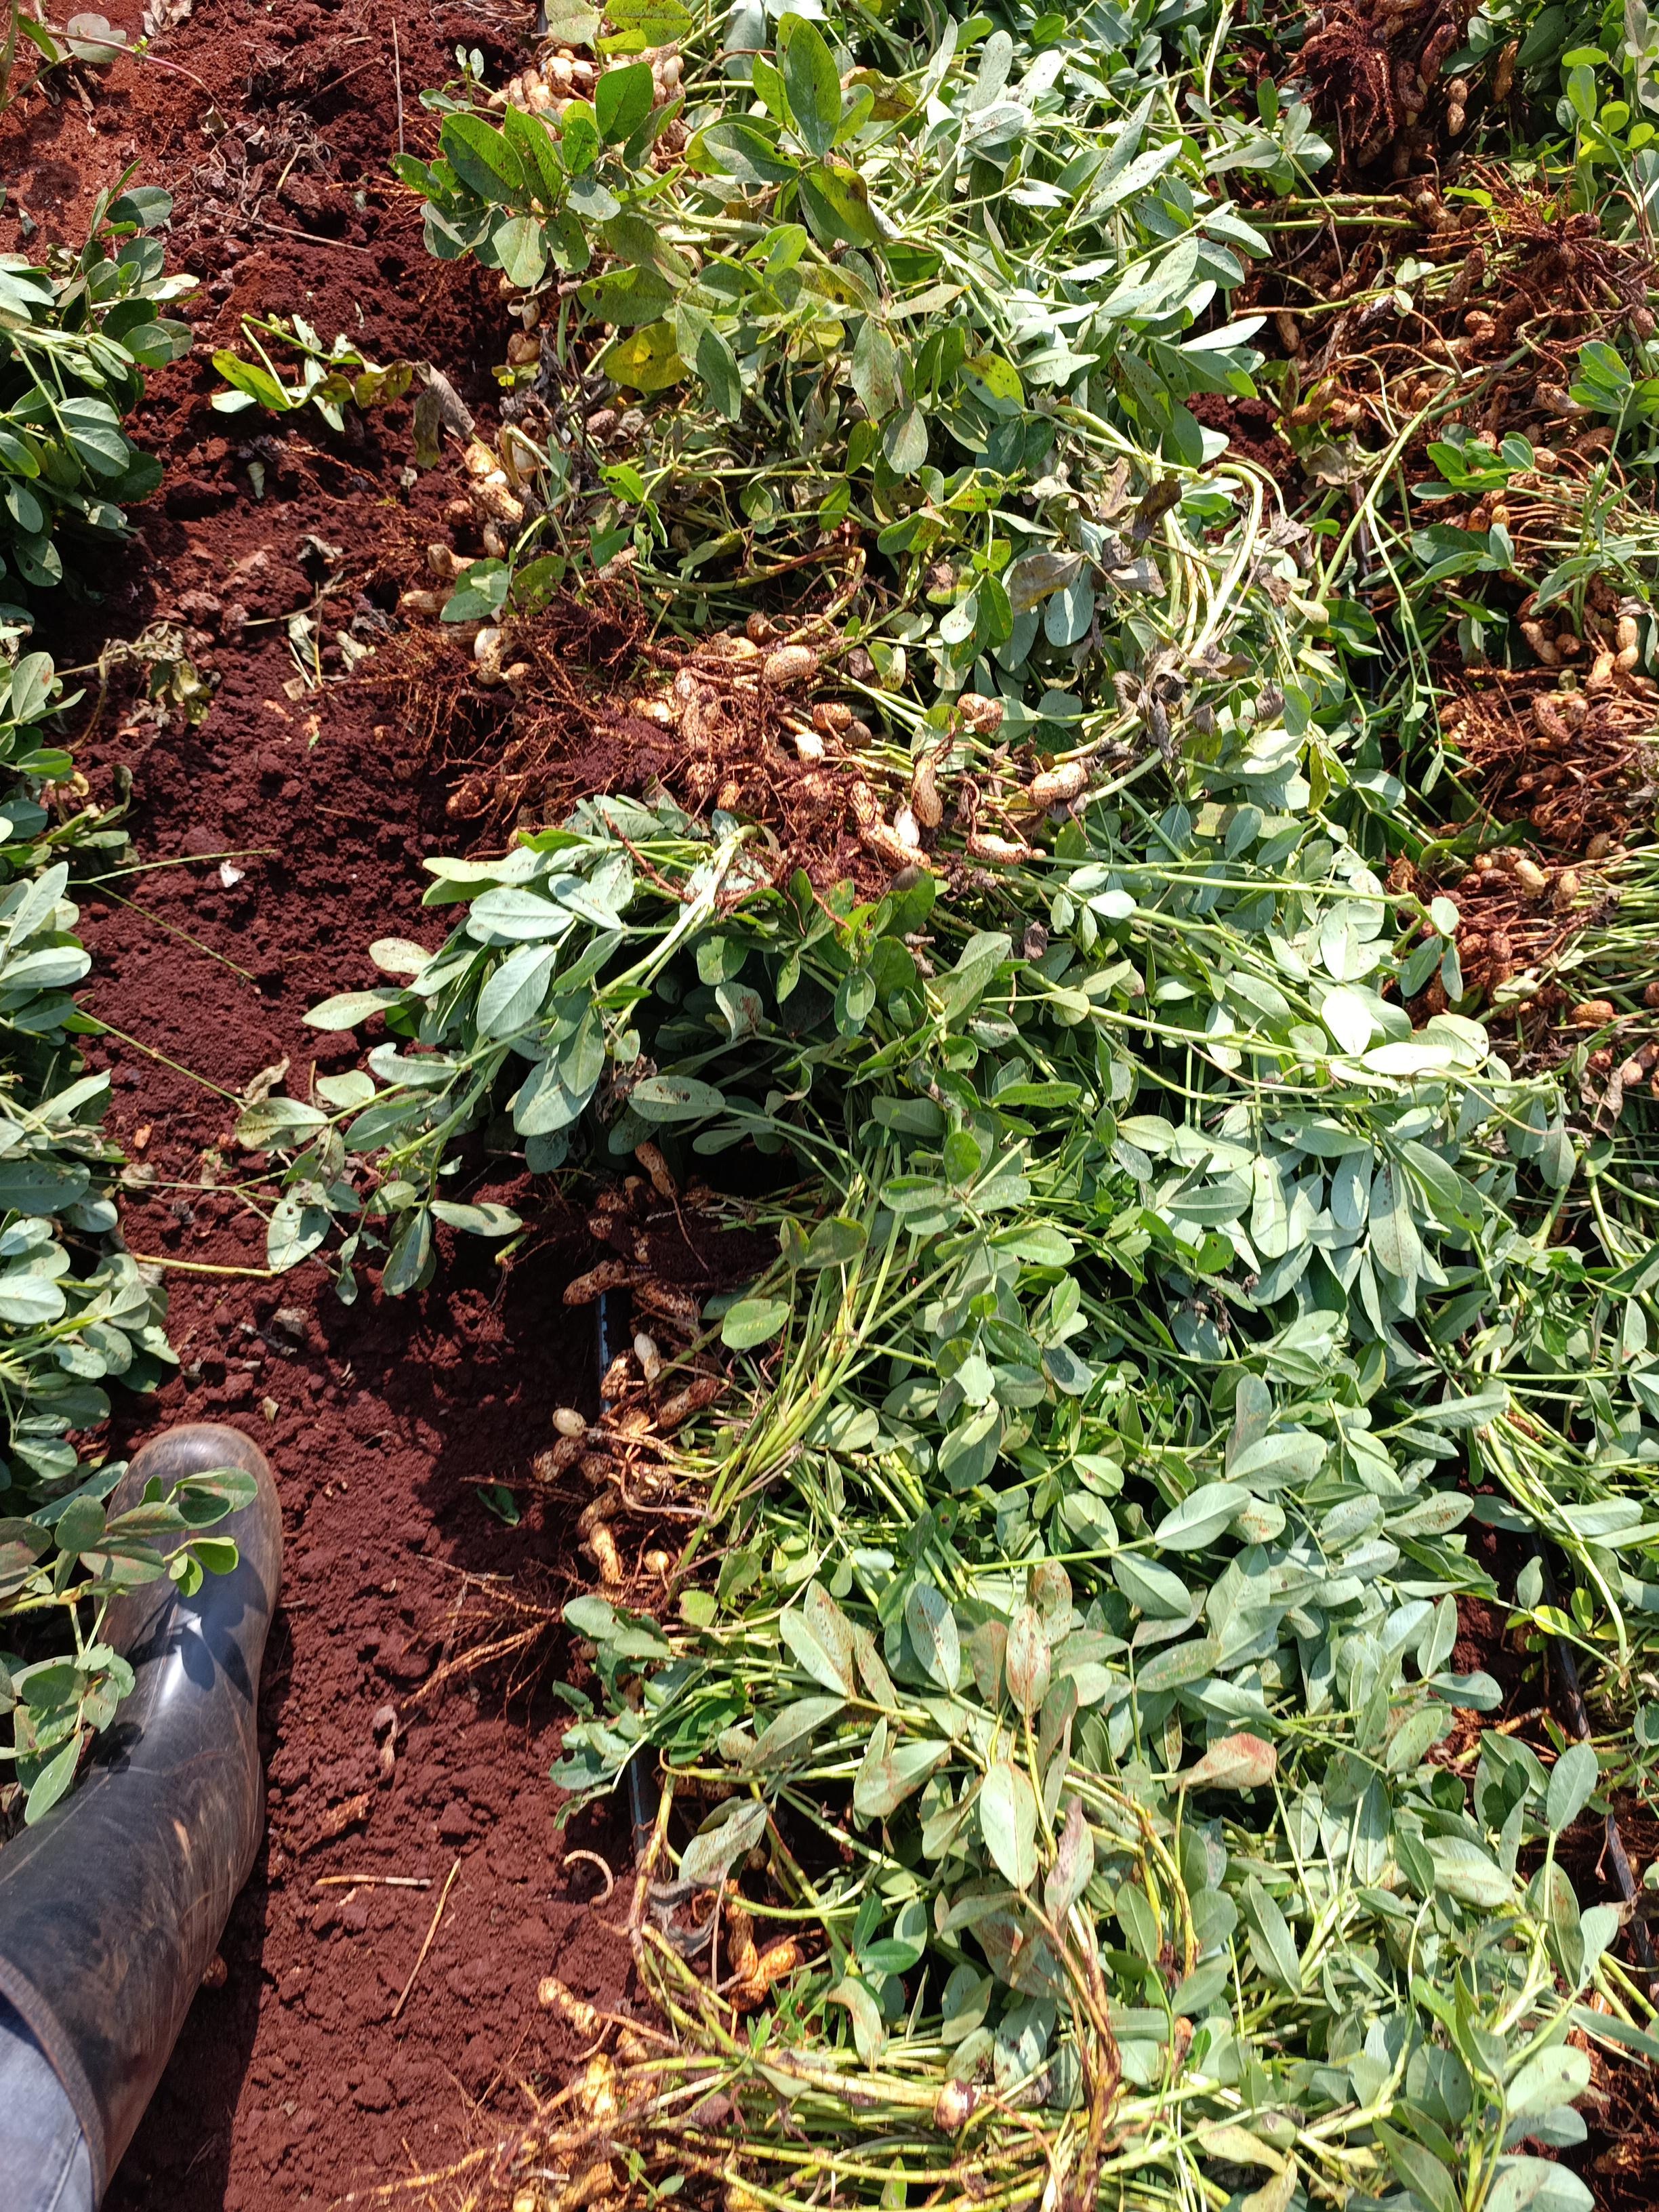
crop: groundnut
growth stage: harvest
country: Kenya
